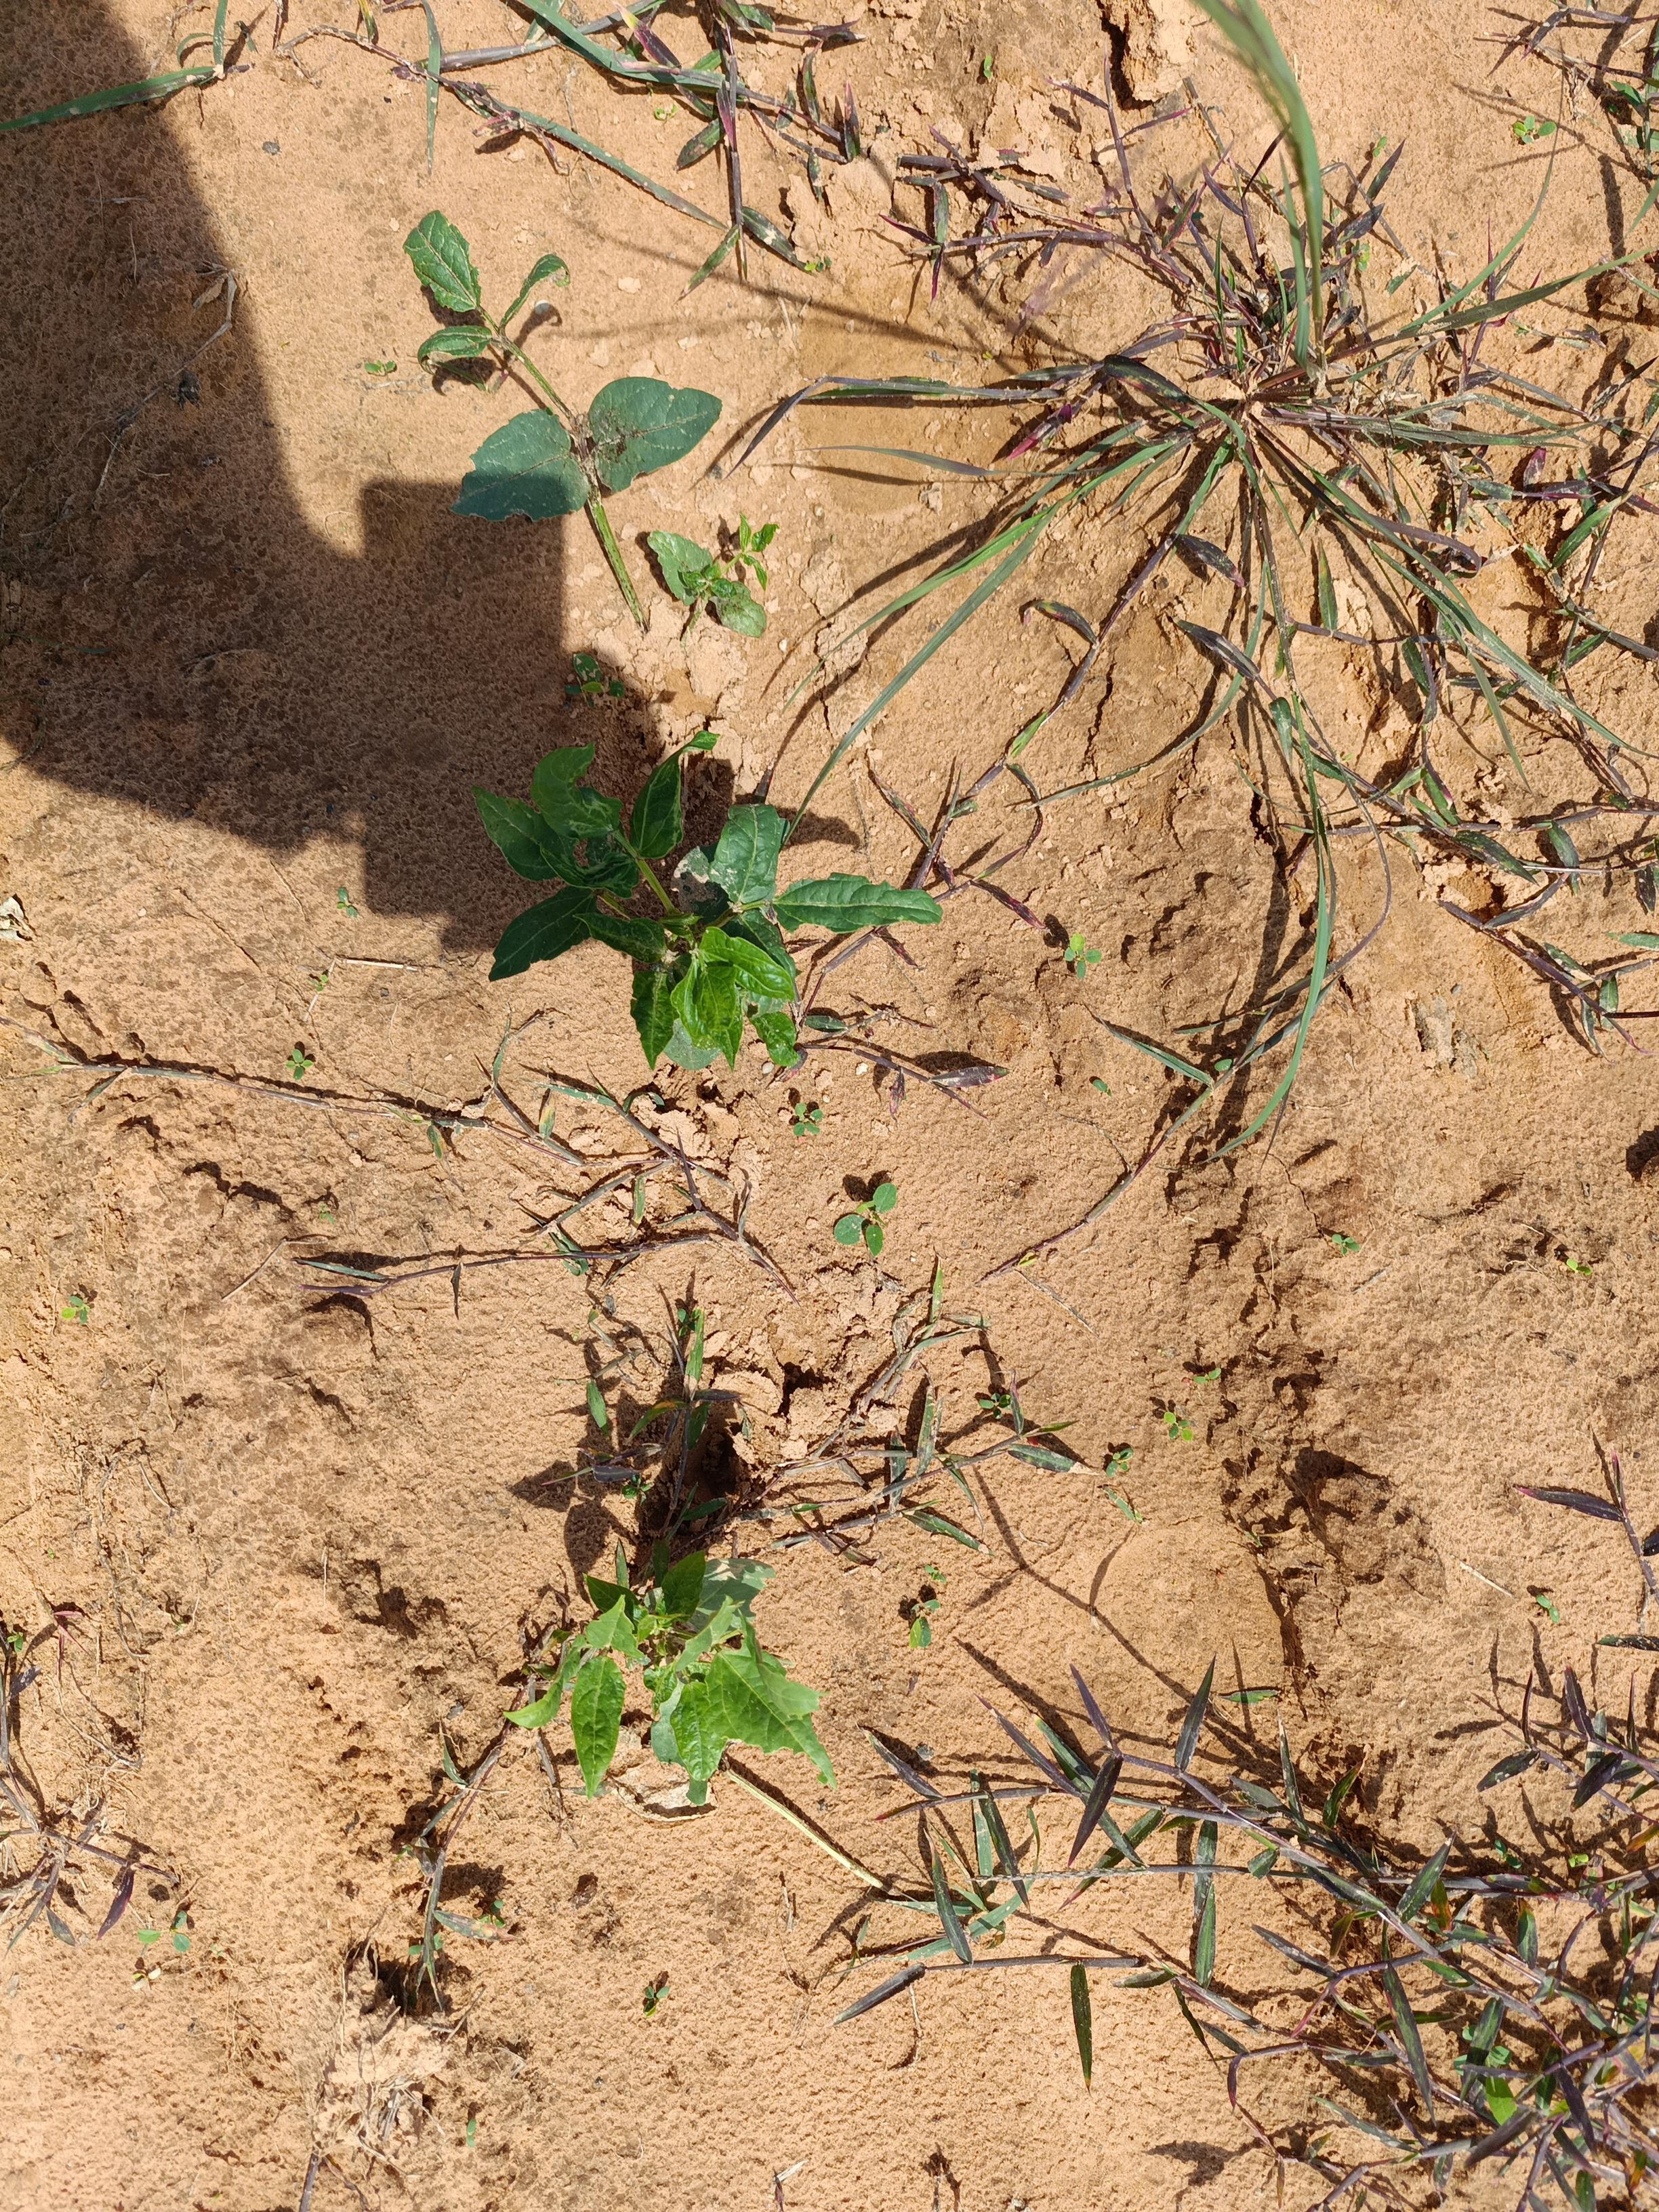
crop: cowpea
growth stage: emergence
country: Nigeria
